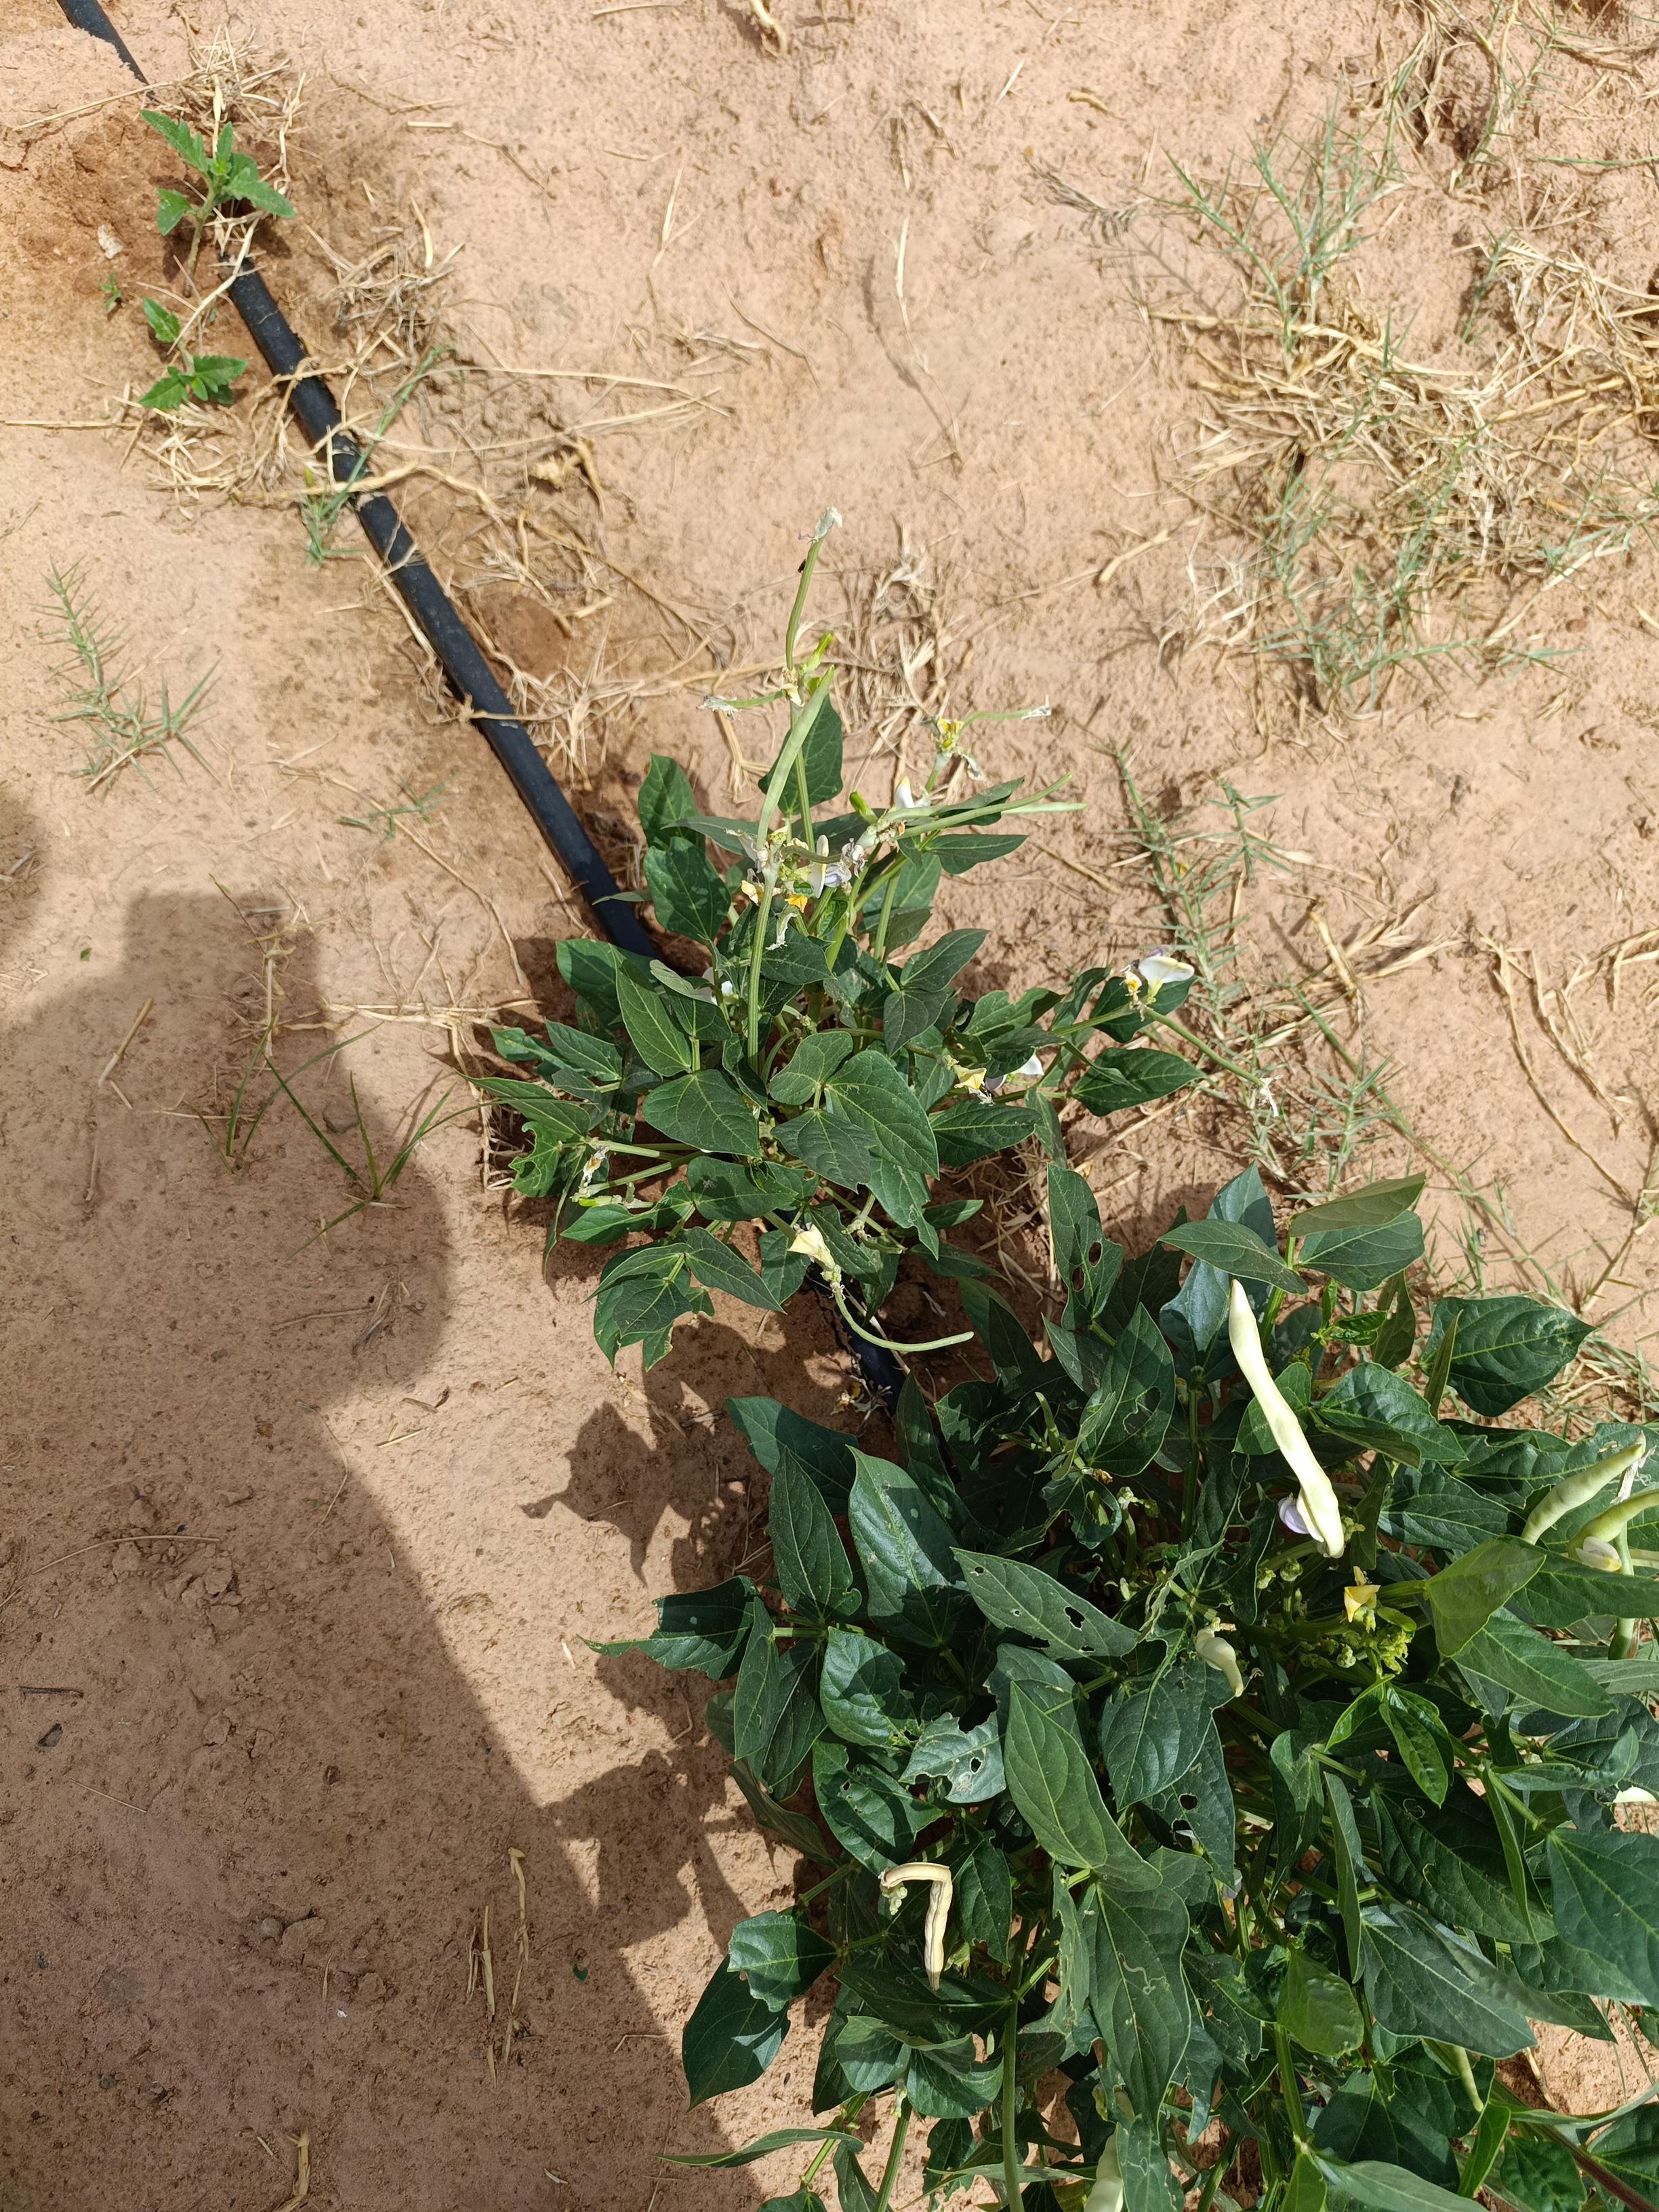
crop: cowpea
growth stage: development pod
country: Nigeria
